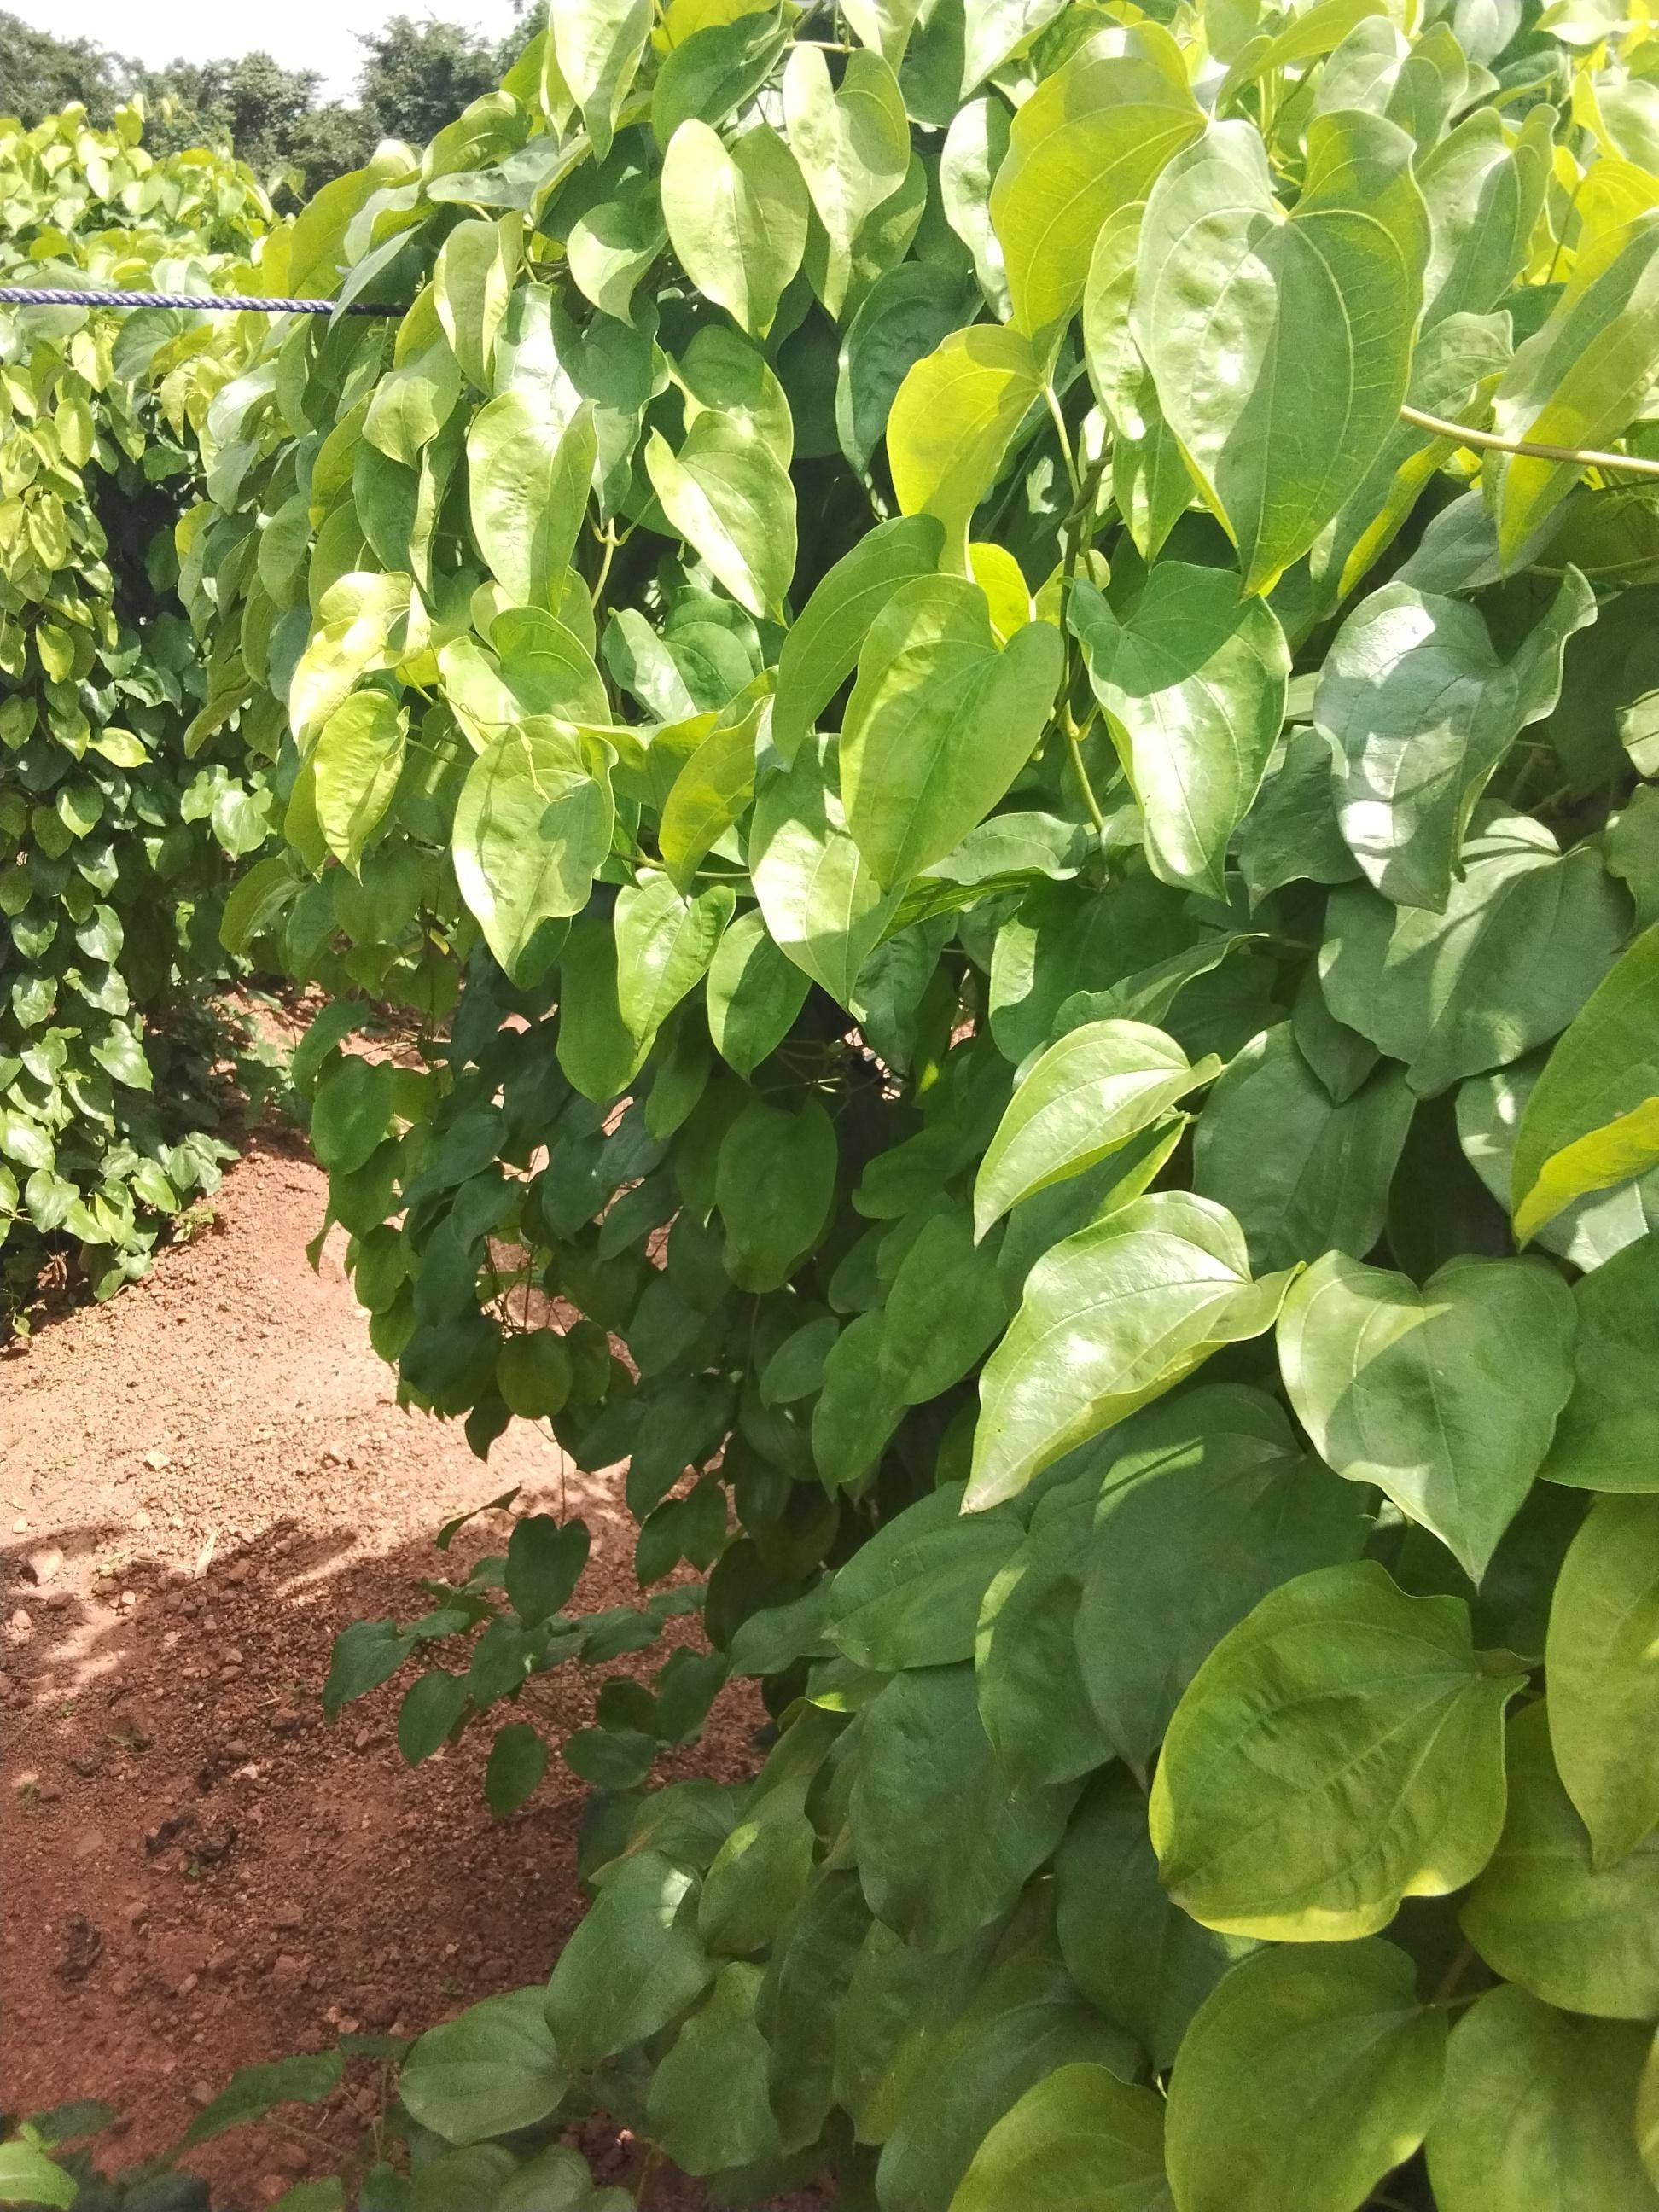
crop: yam
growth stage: vegetative
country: Nigeria
